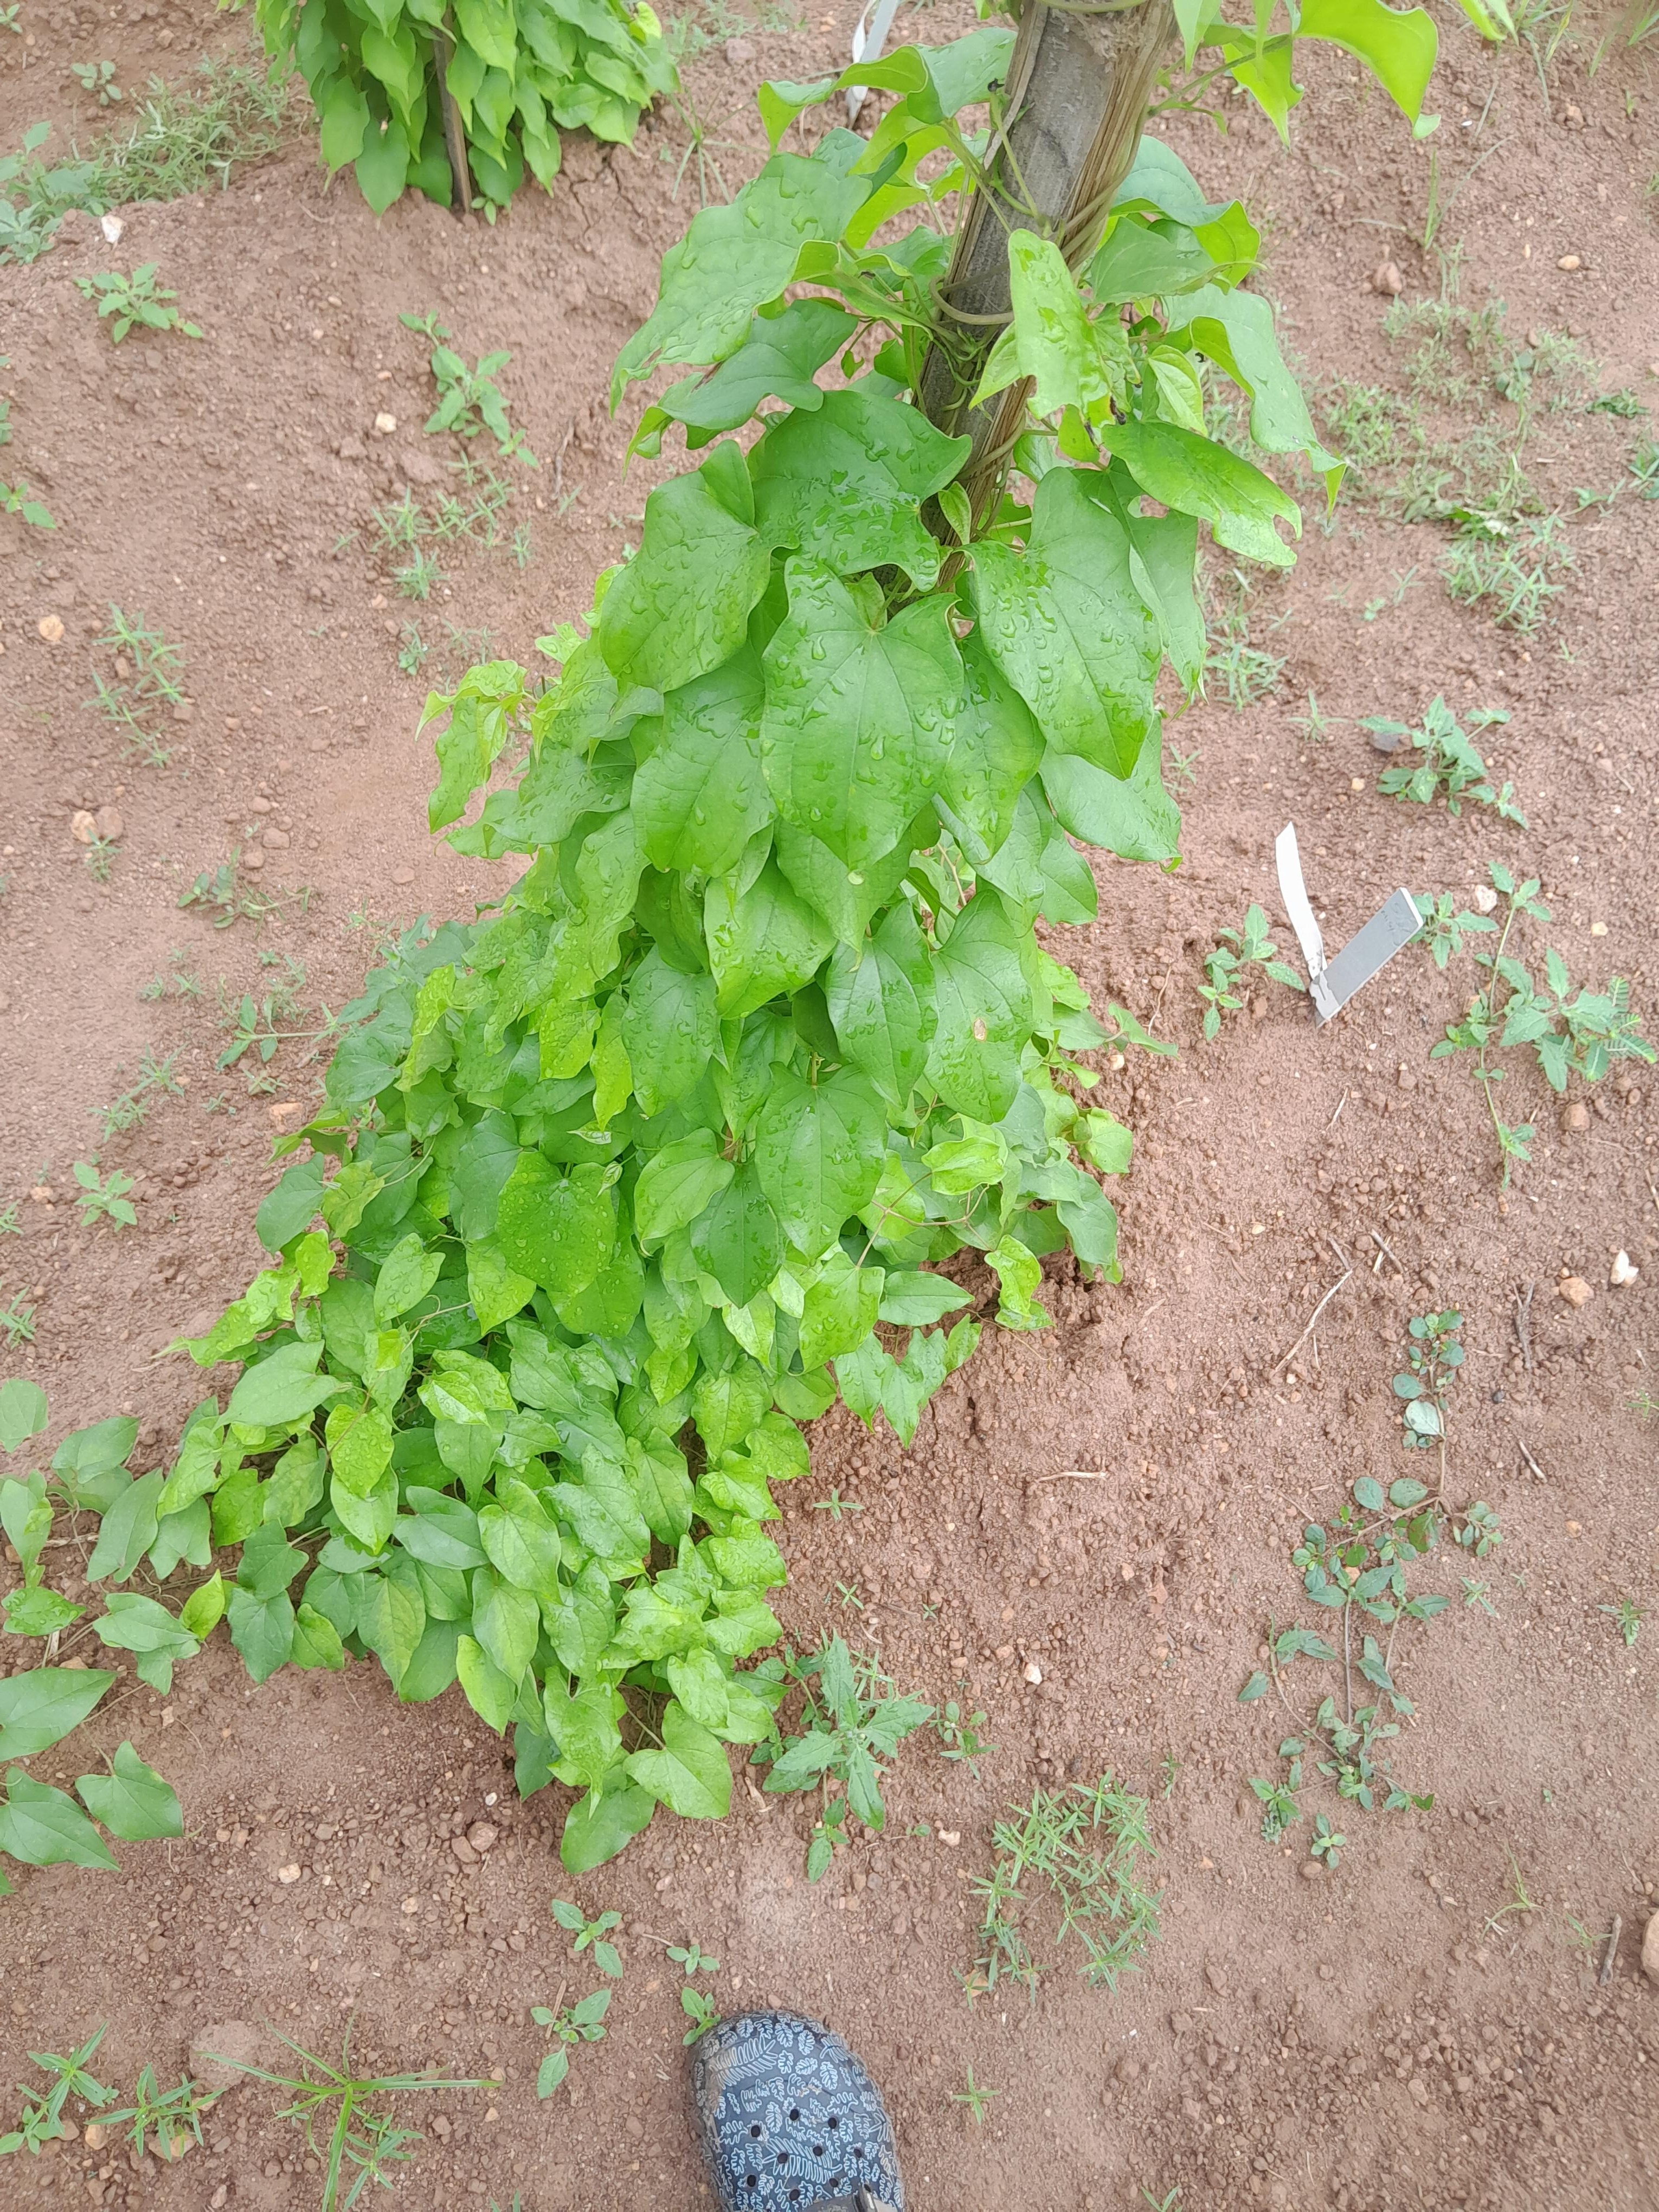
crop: yam
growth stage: vegetative
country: Nigeria
